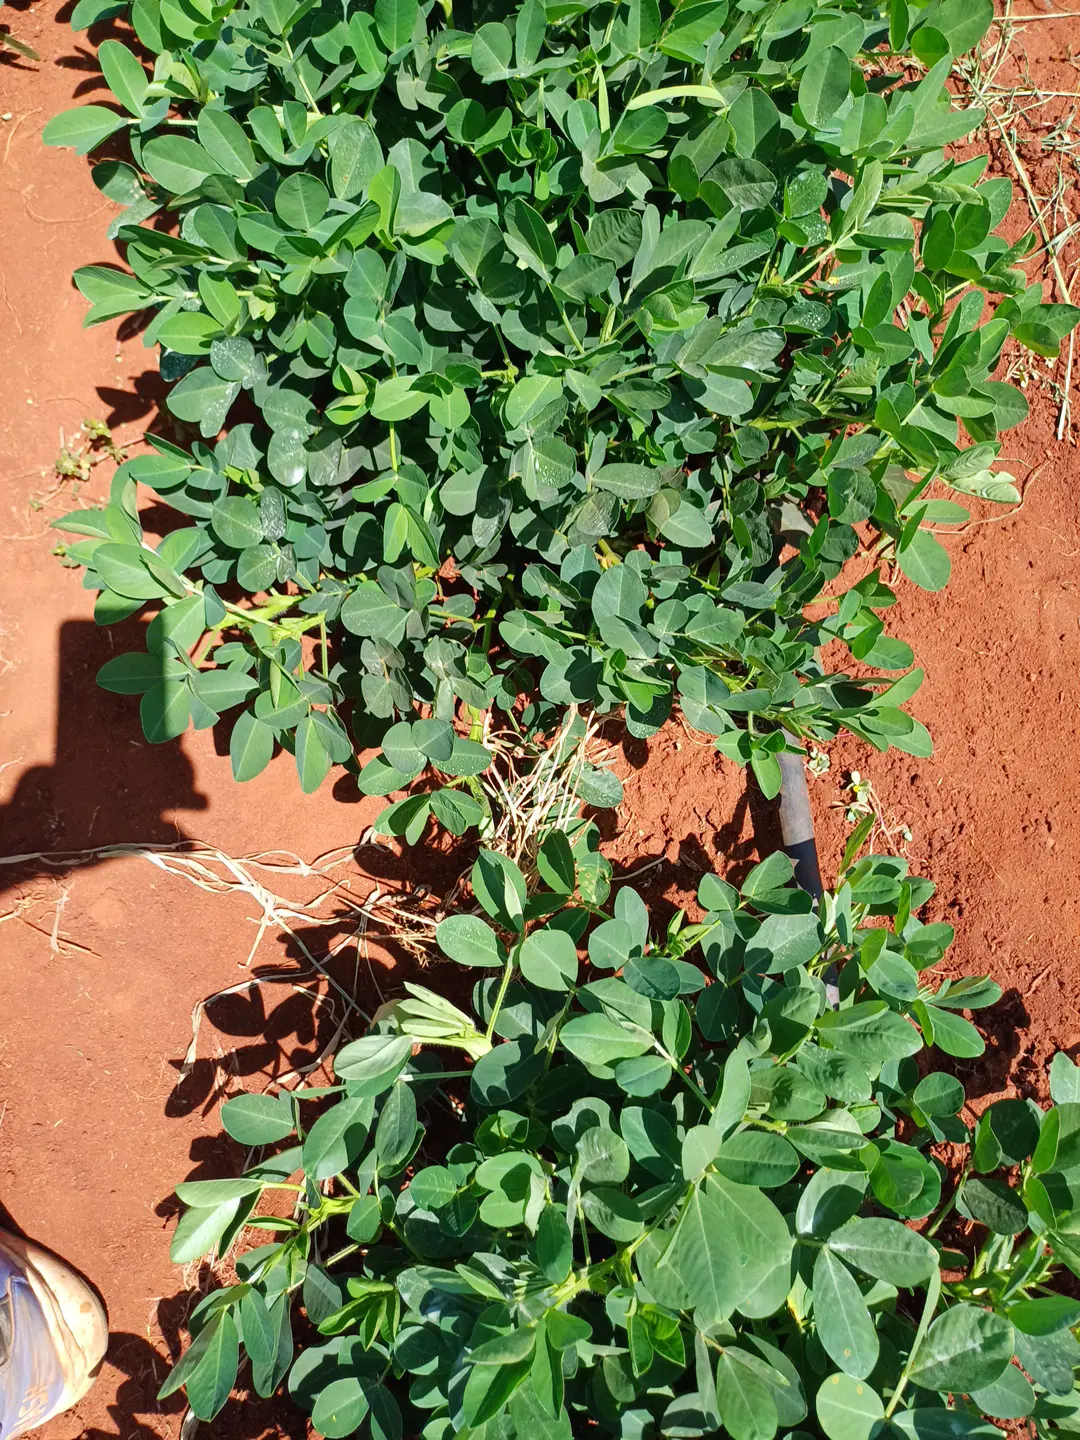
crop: groundnut
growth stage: flowering
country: Kenya
